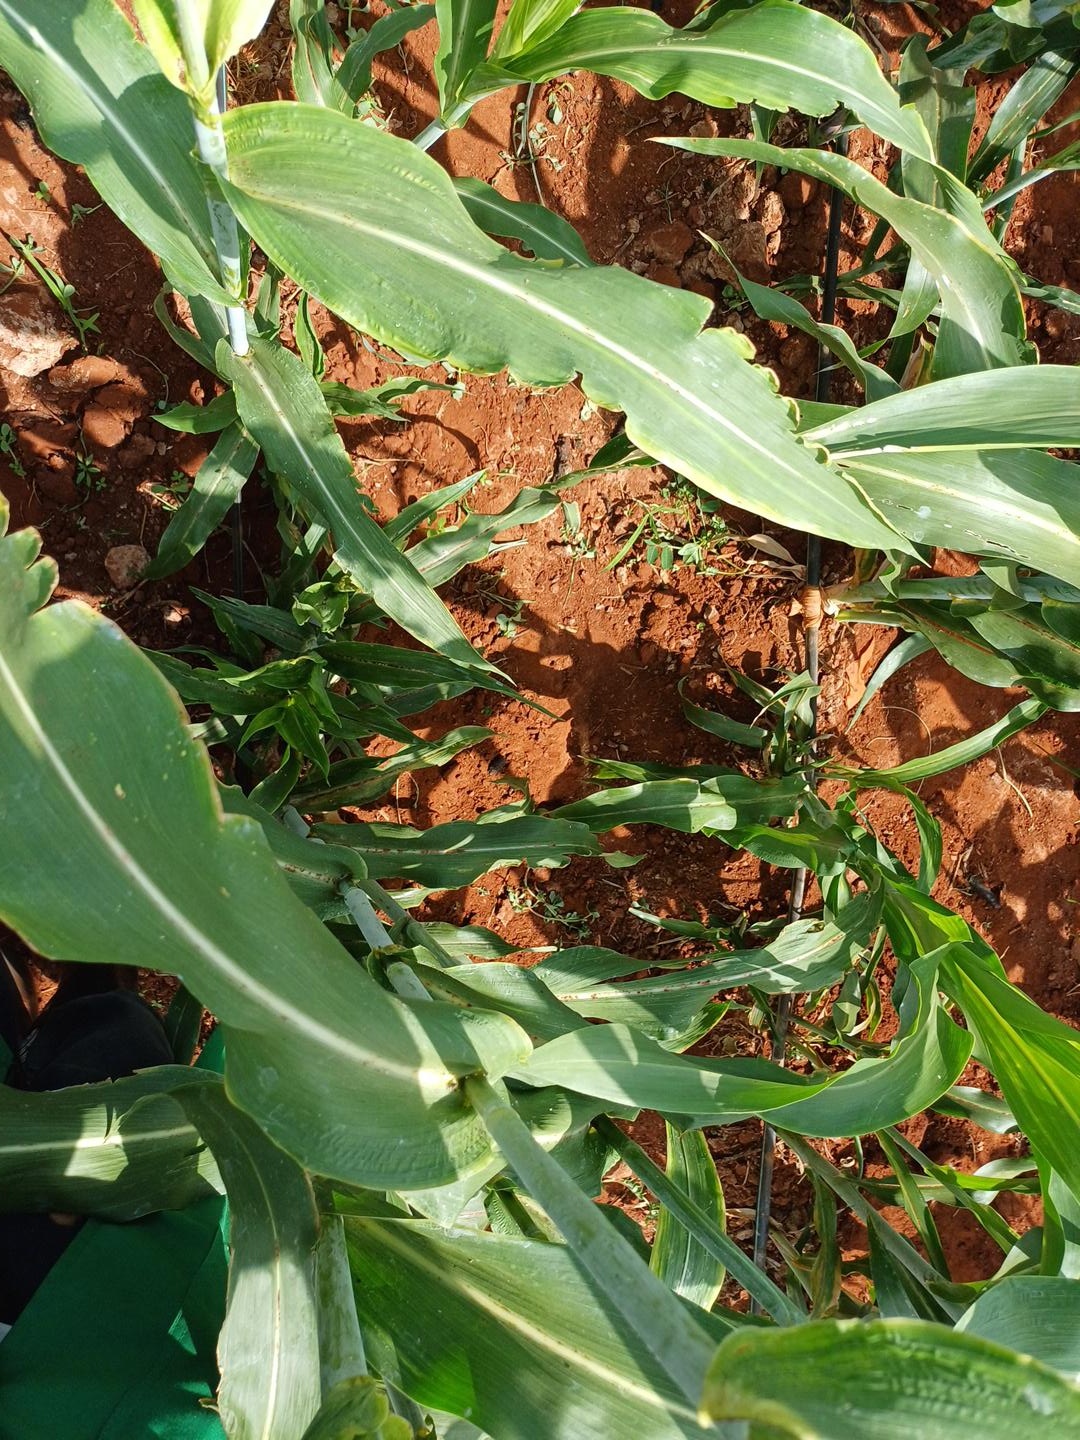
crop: sorghum
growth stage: heading tuber
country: Kenya
